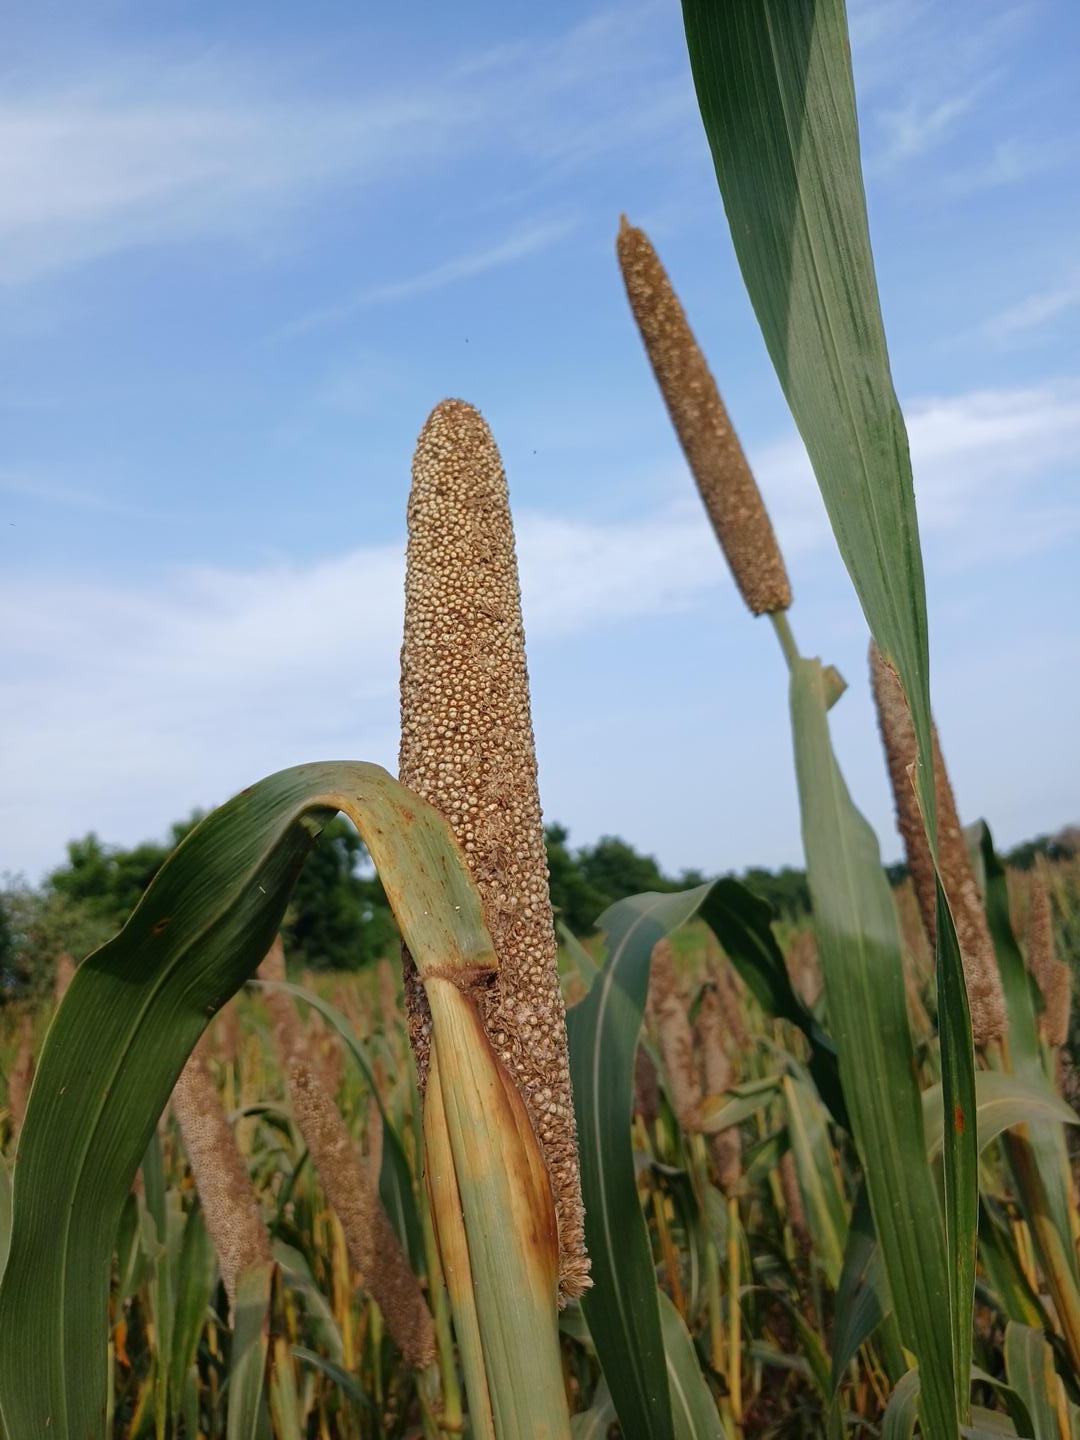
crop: pearl millet
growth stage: maturity
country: Senegal
